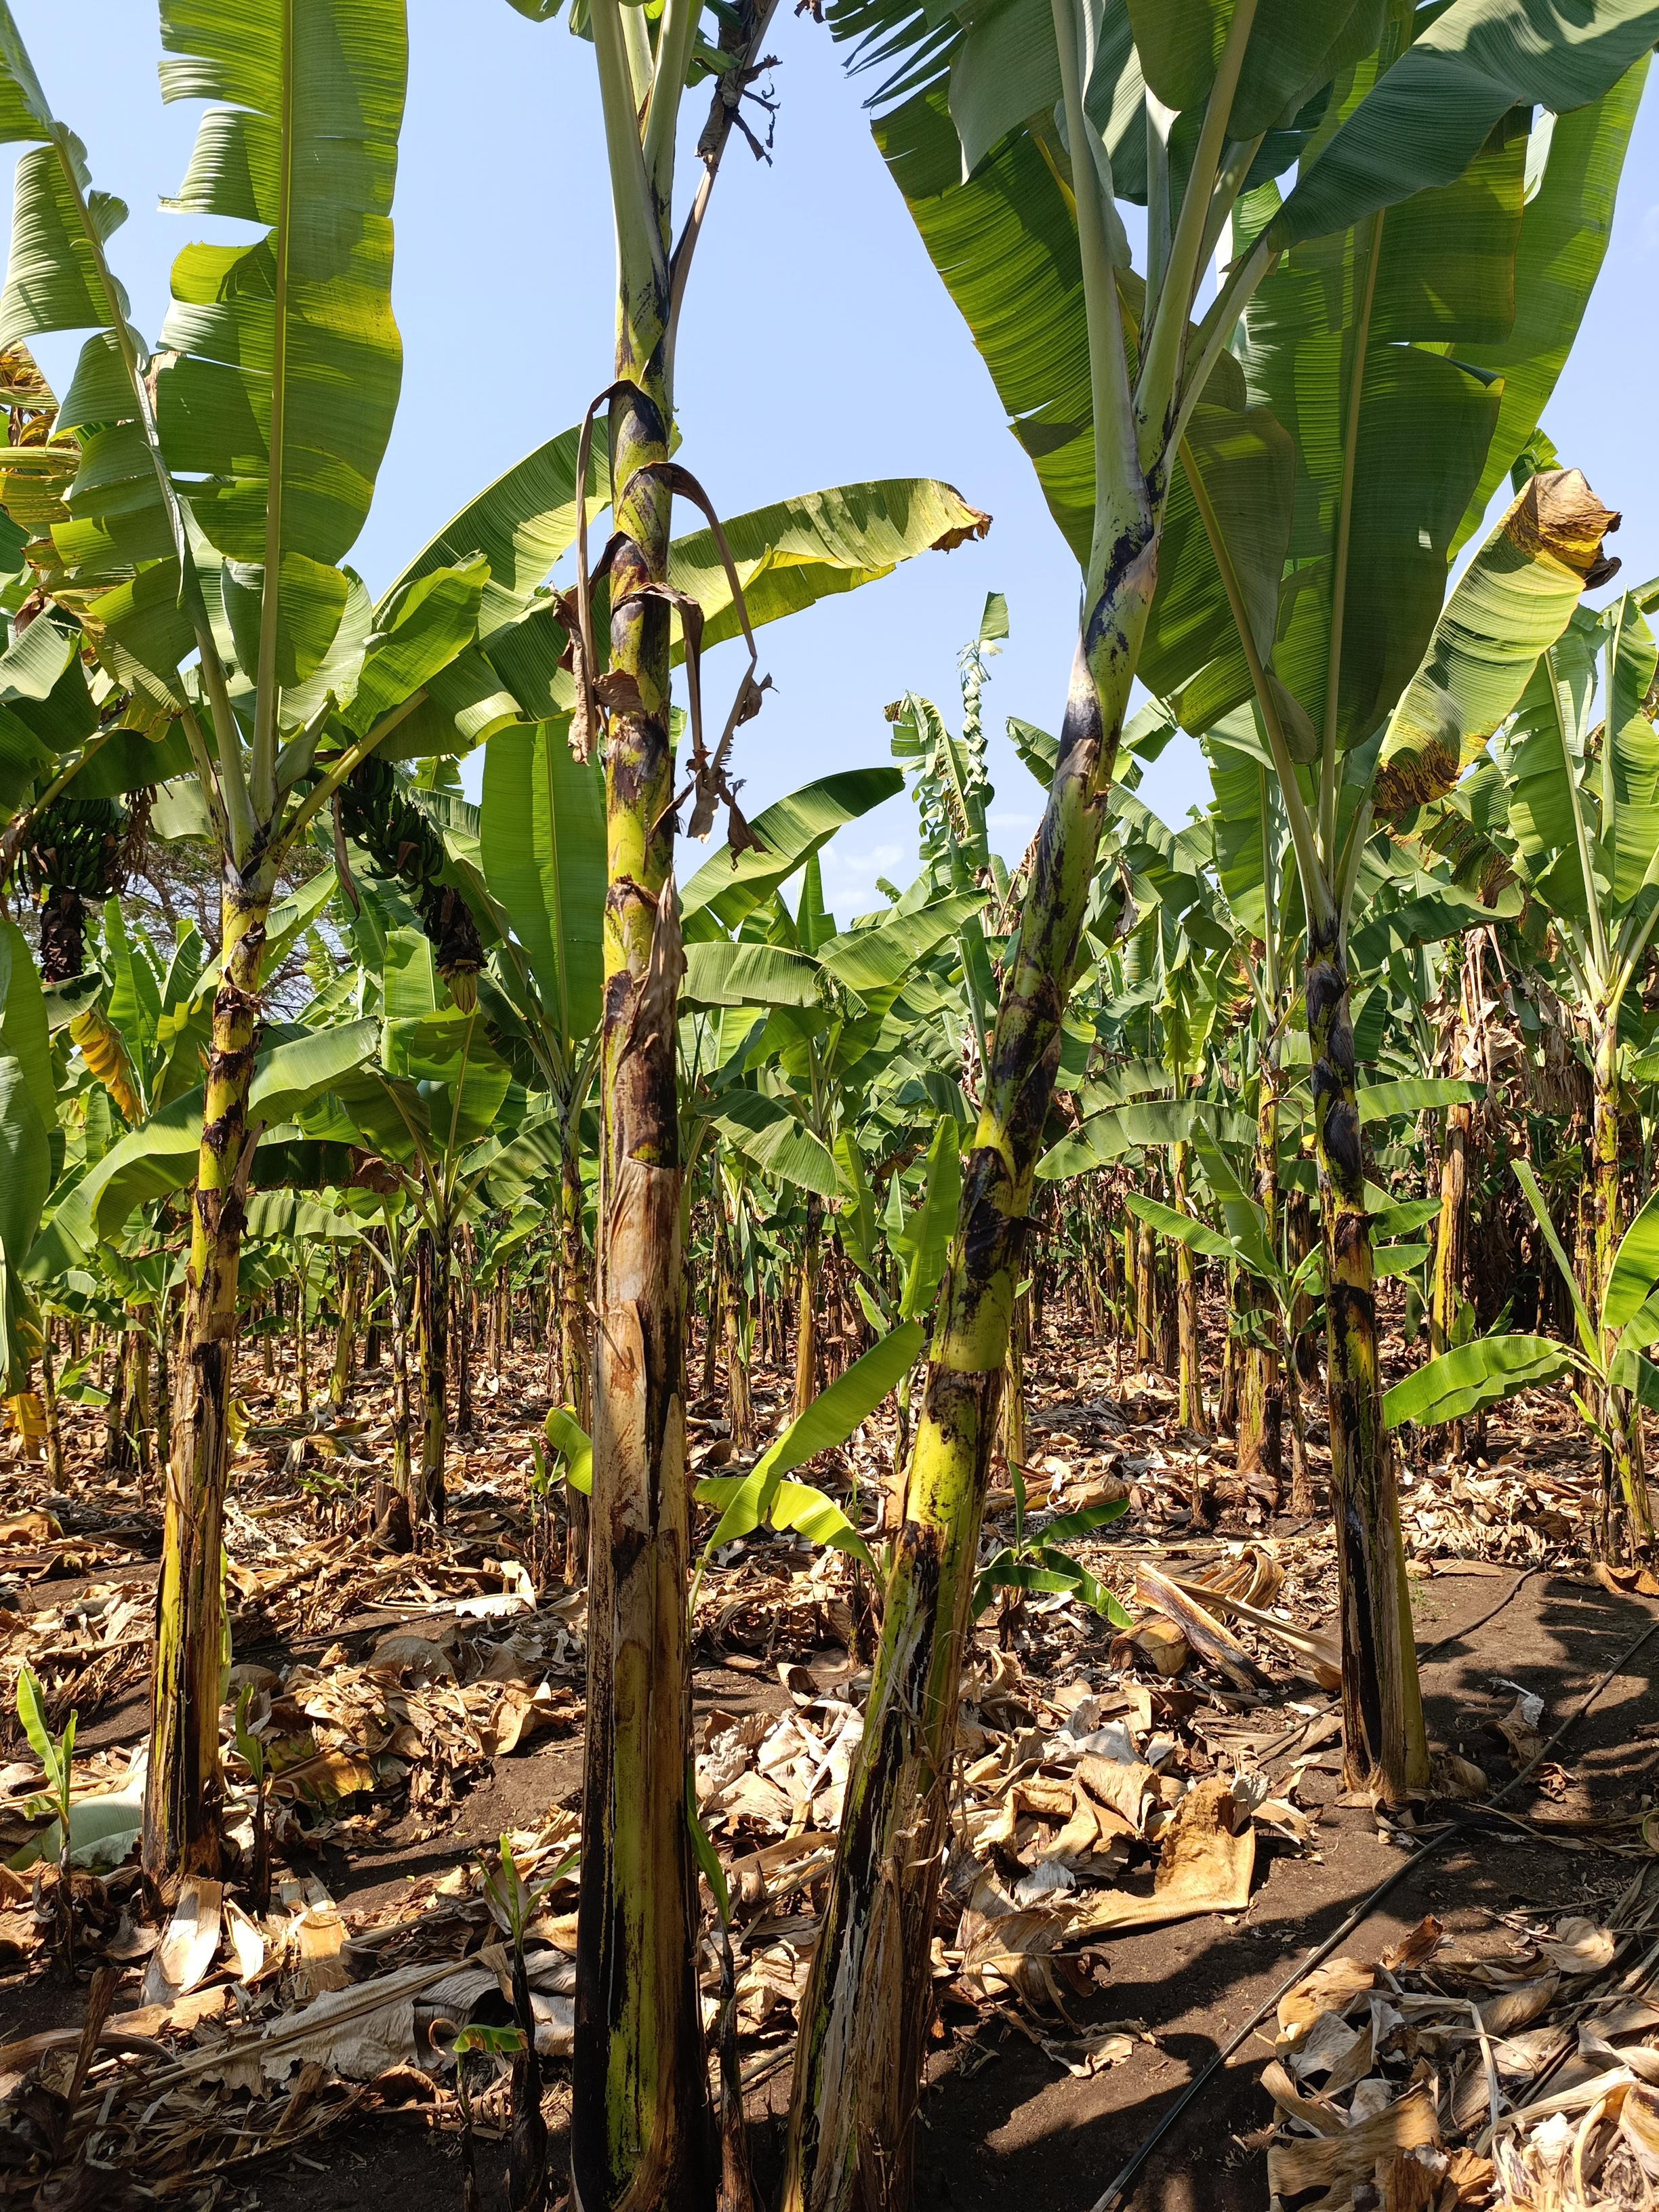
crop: banana
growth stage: vegetative
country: Tanzania
